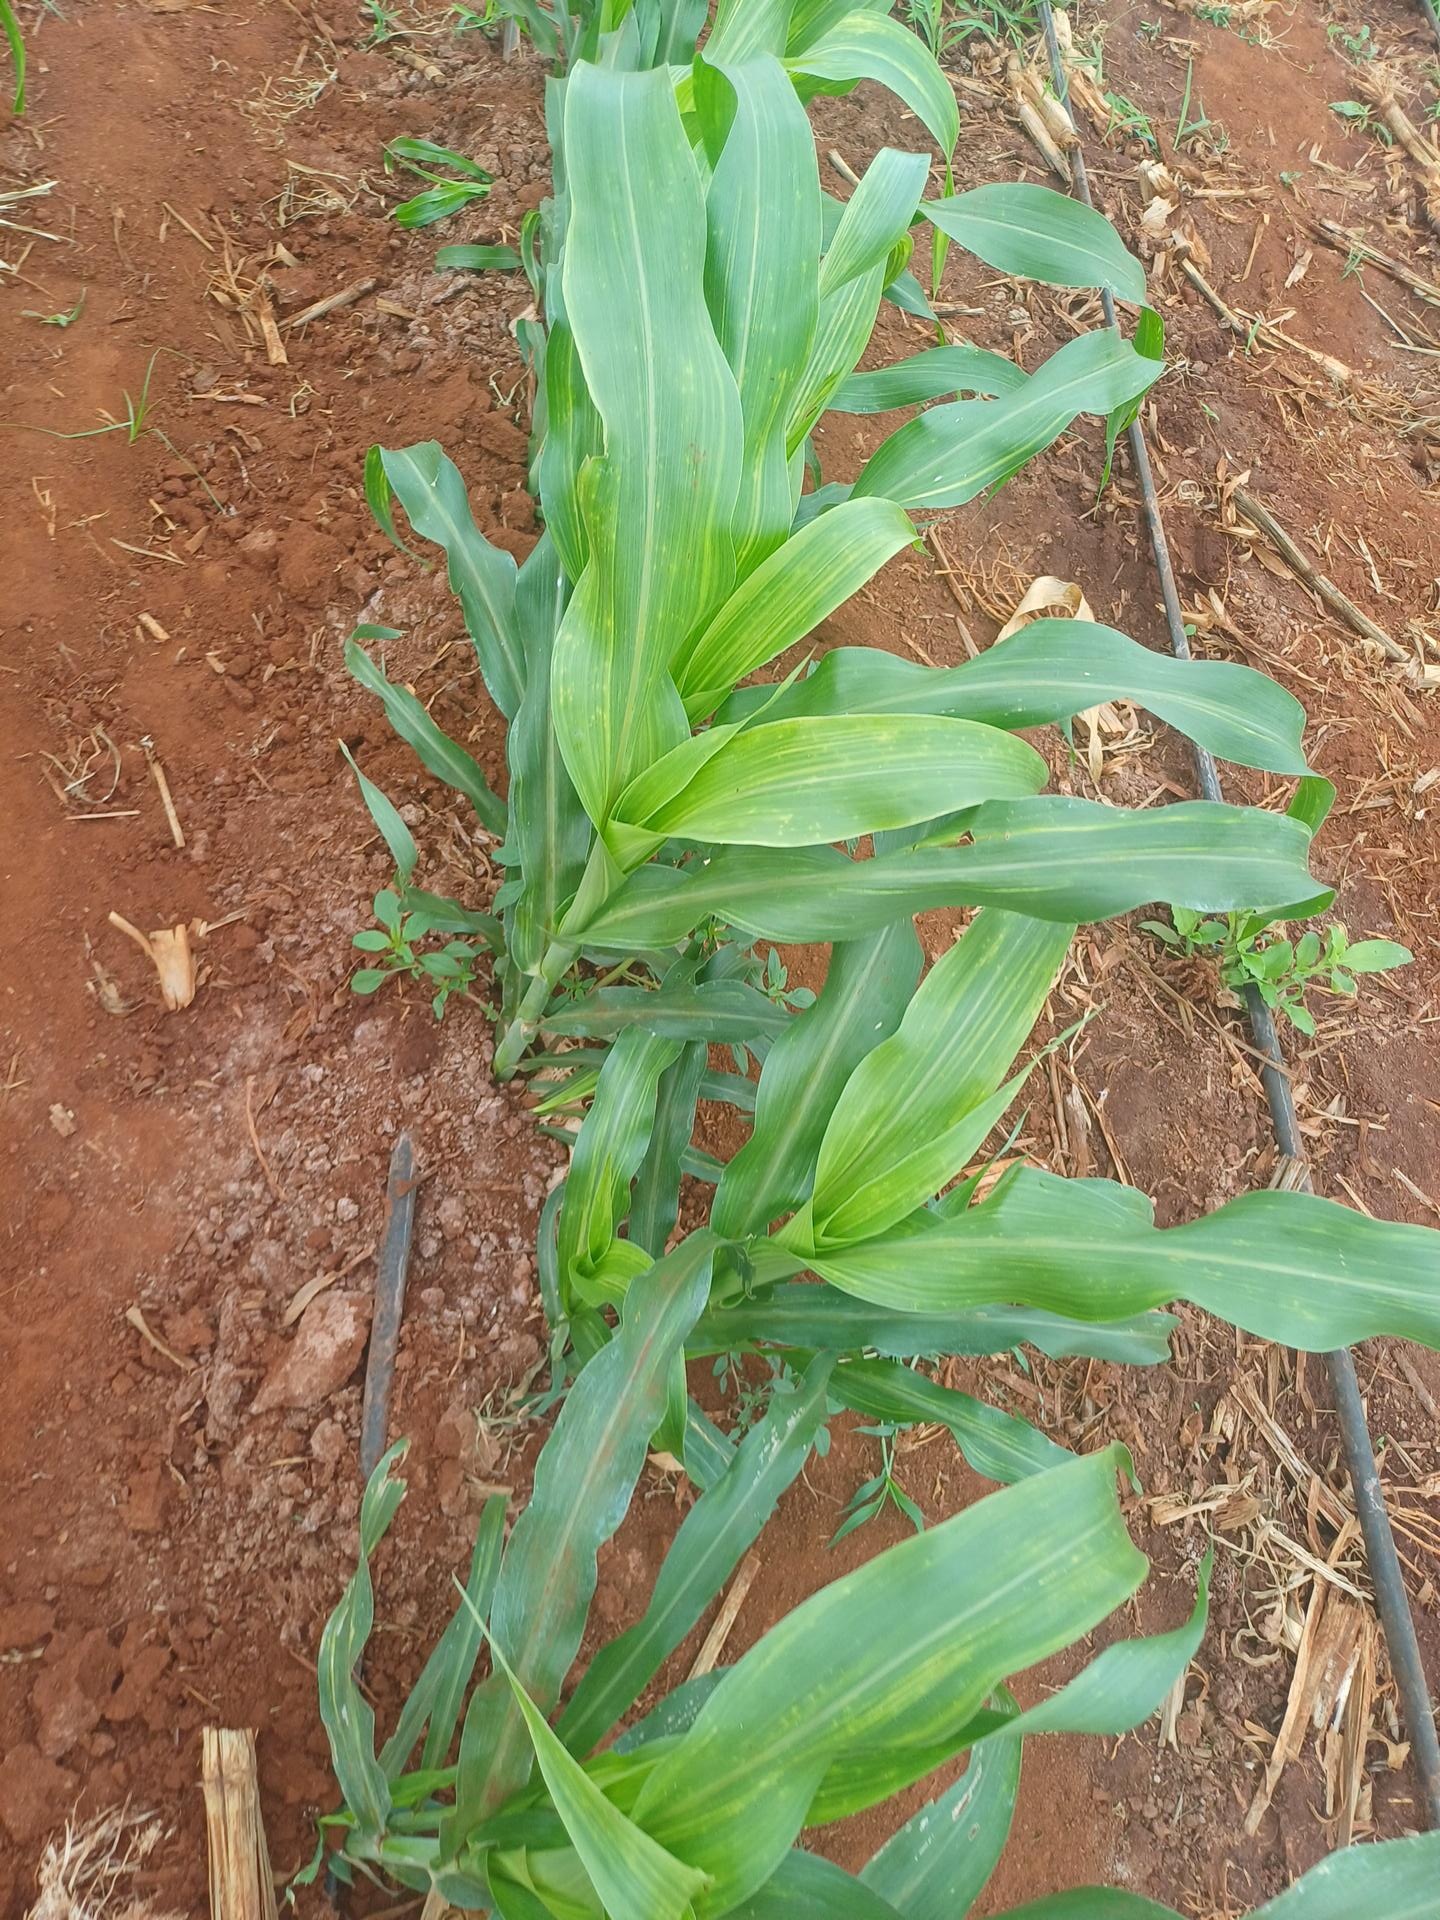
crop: sorghum
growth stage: vegetative
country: Kenya
